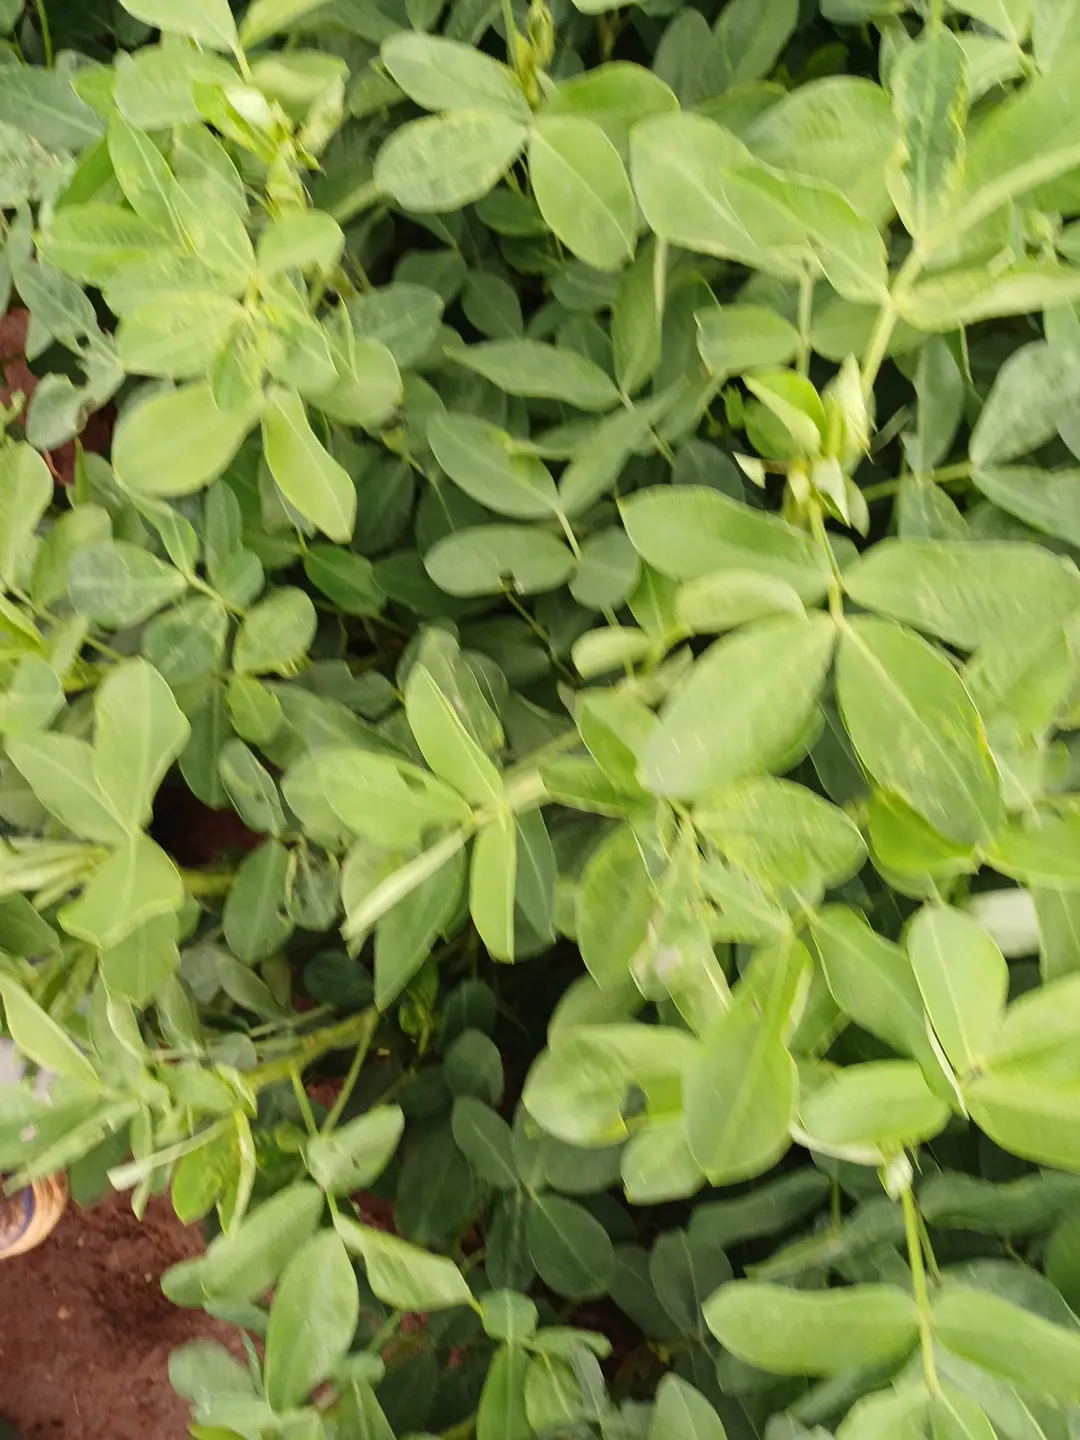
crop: groundnut
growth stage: flowering
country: Kenya
